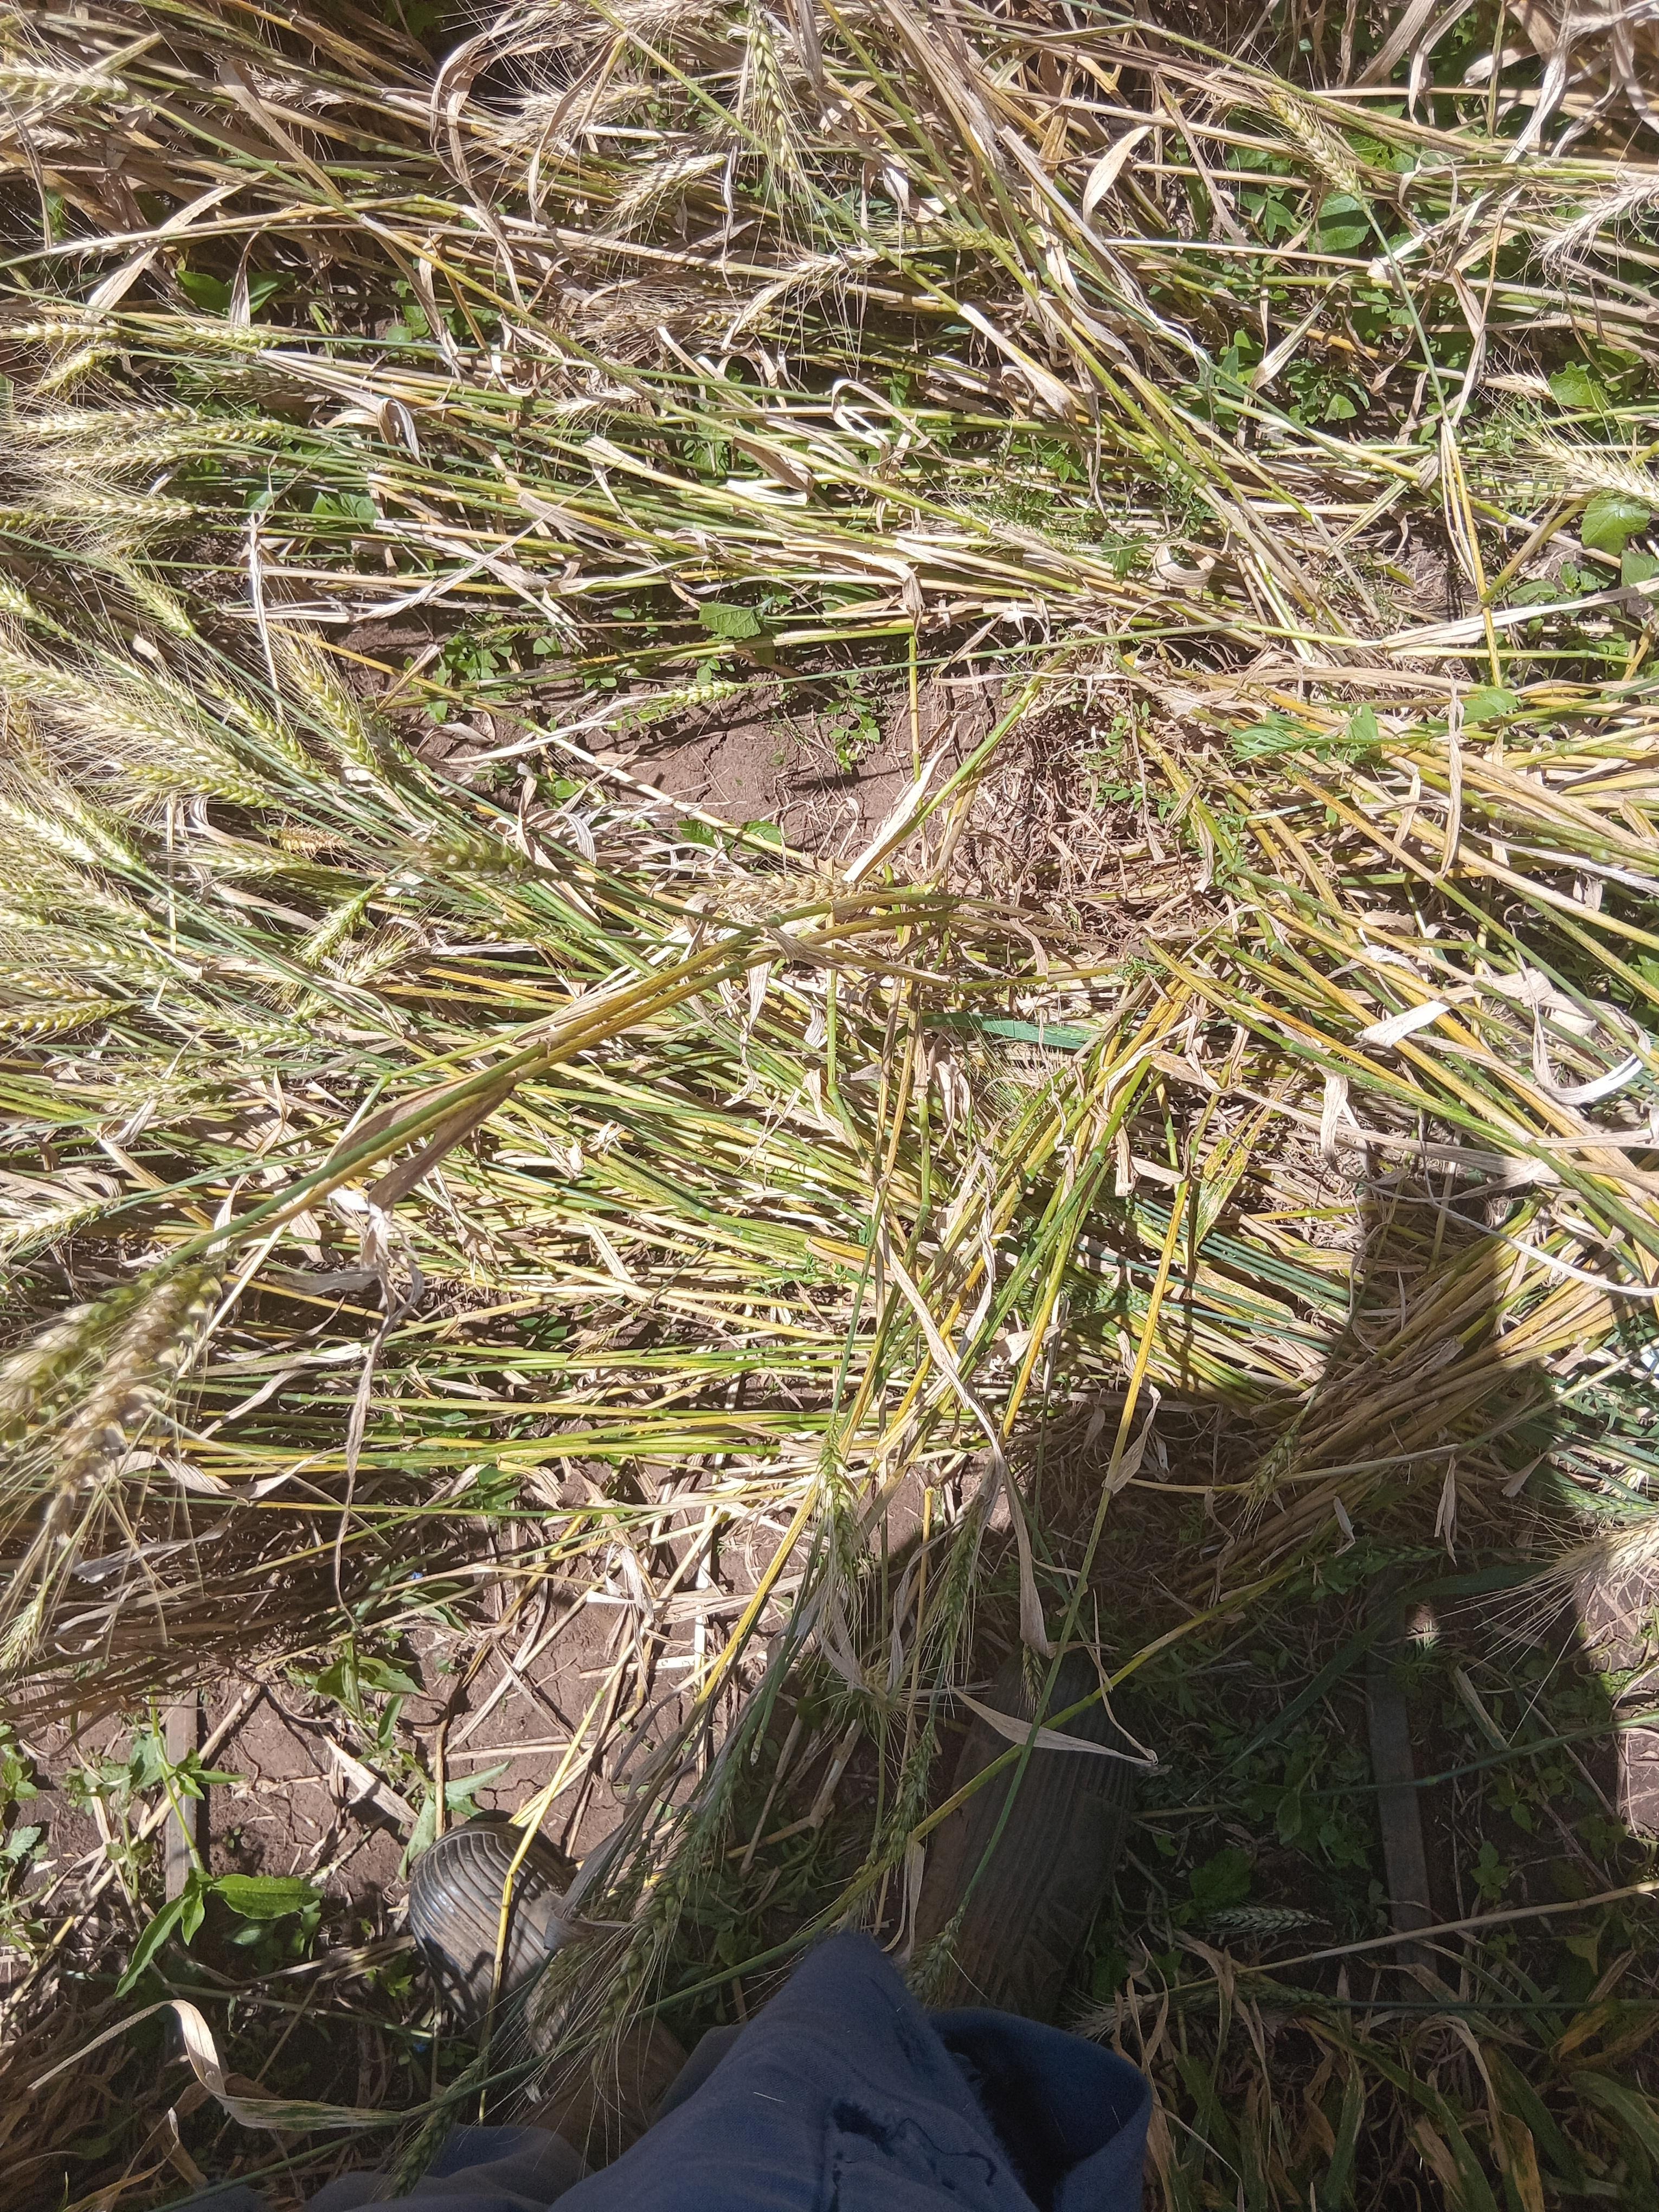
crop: wheat
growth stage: maturity
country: Kenya
